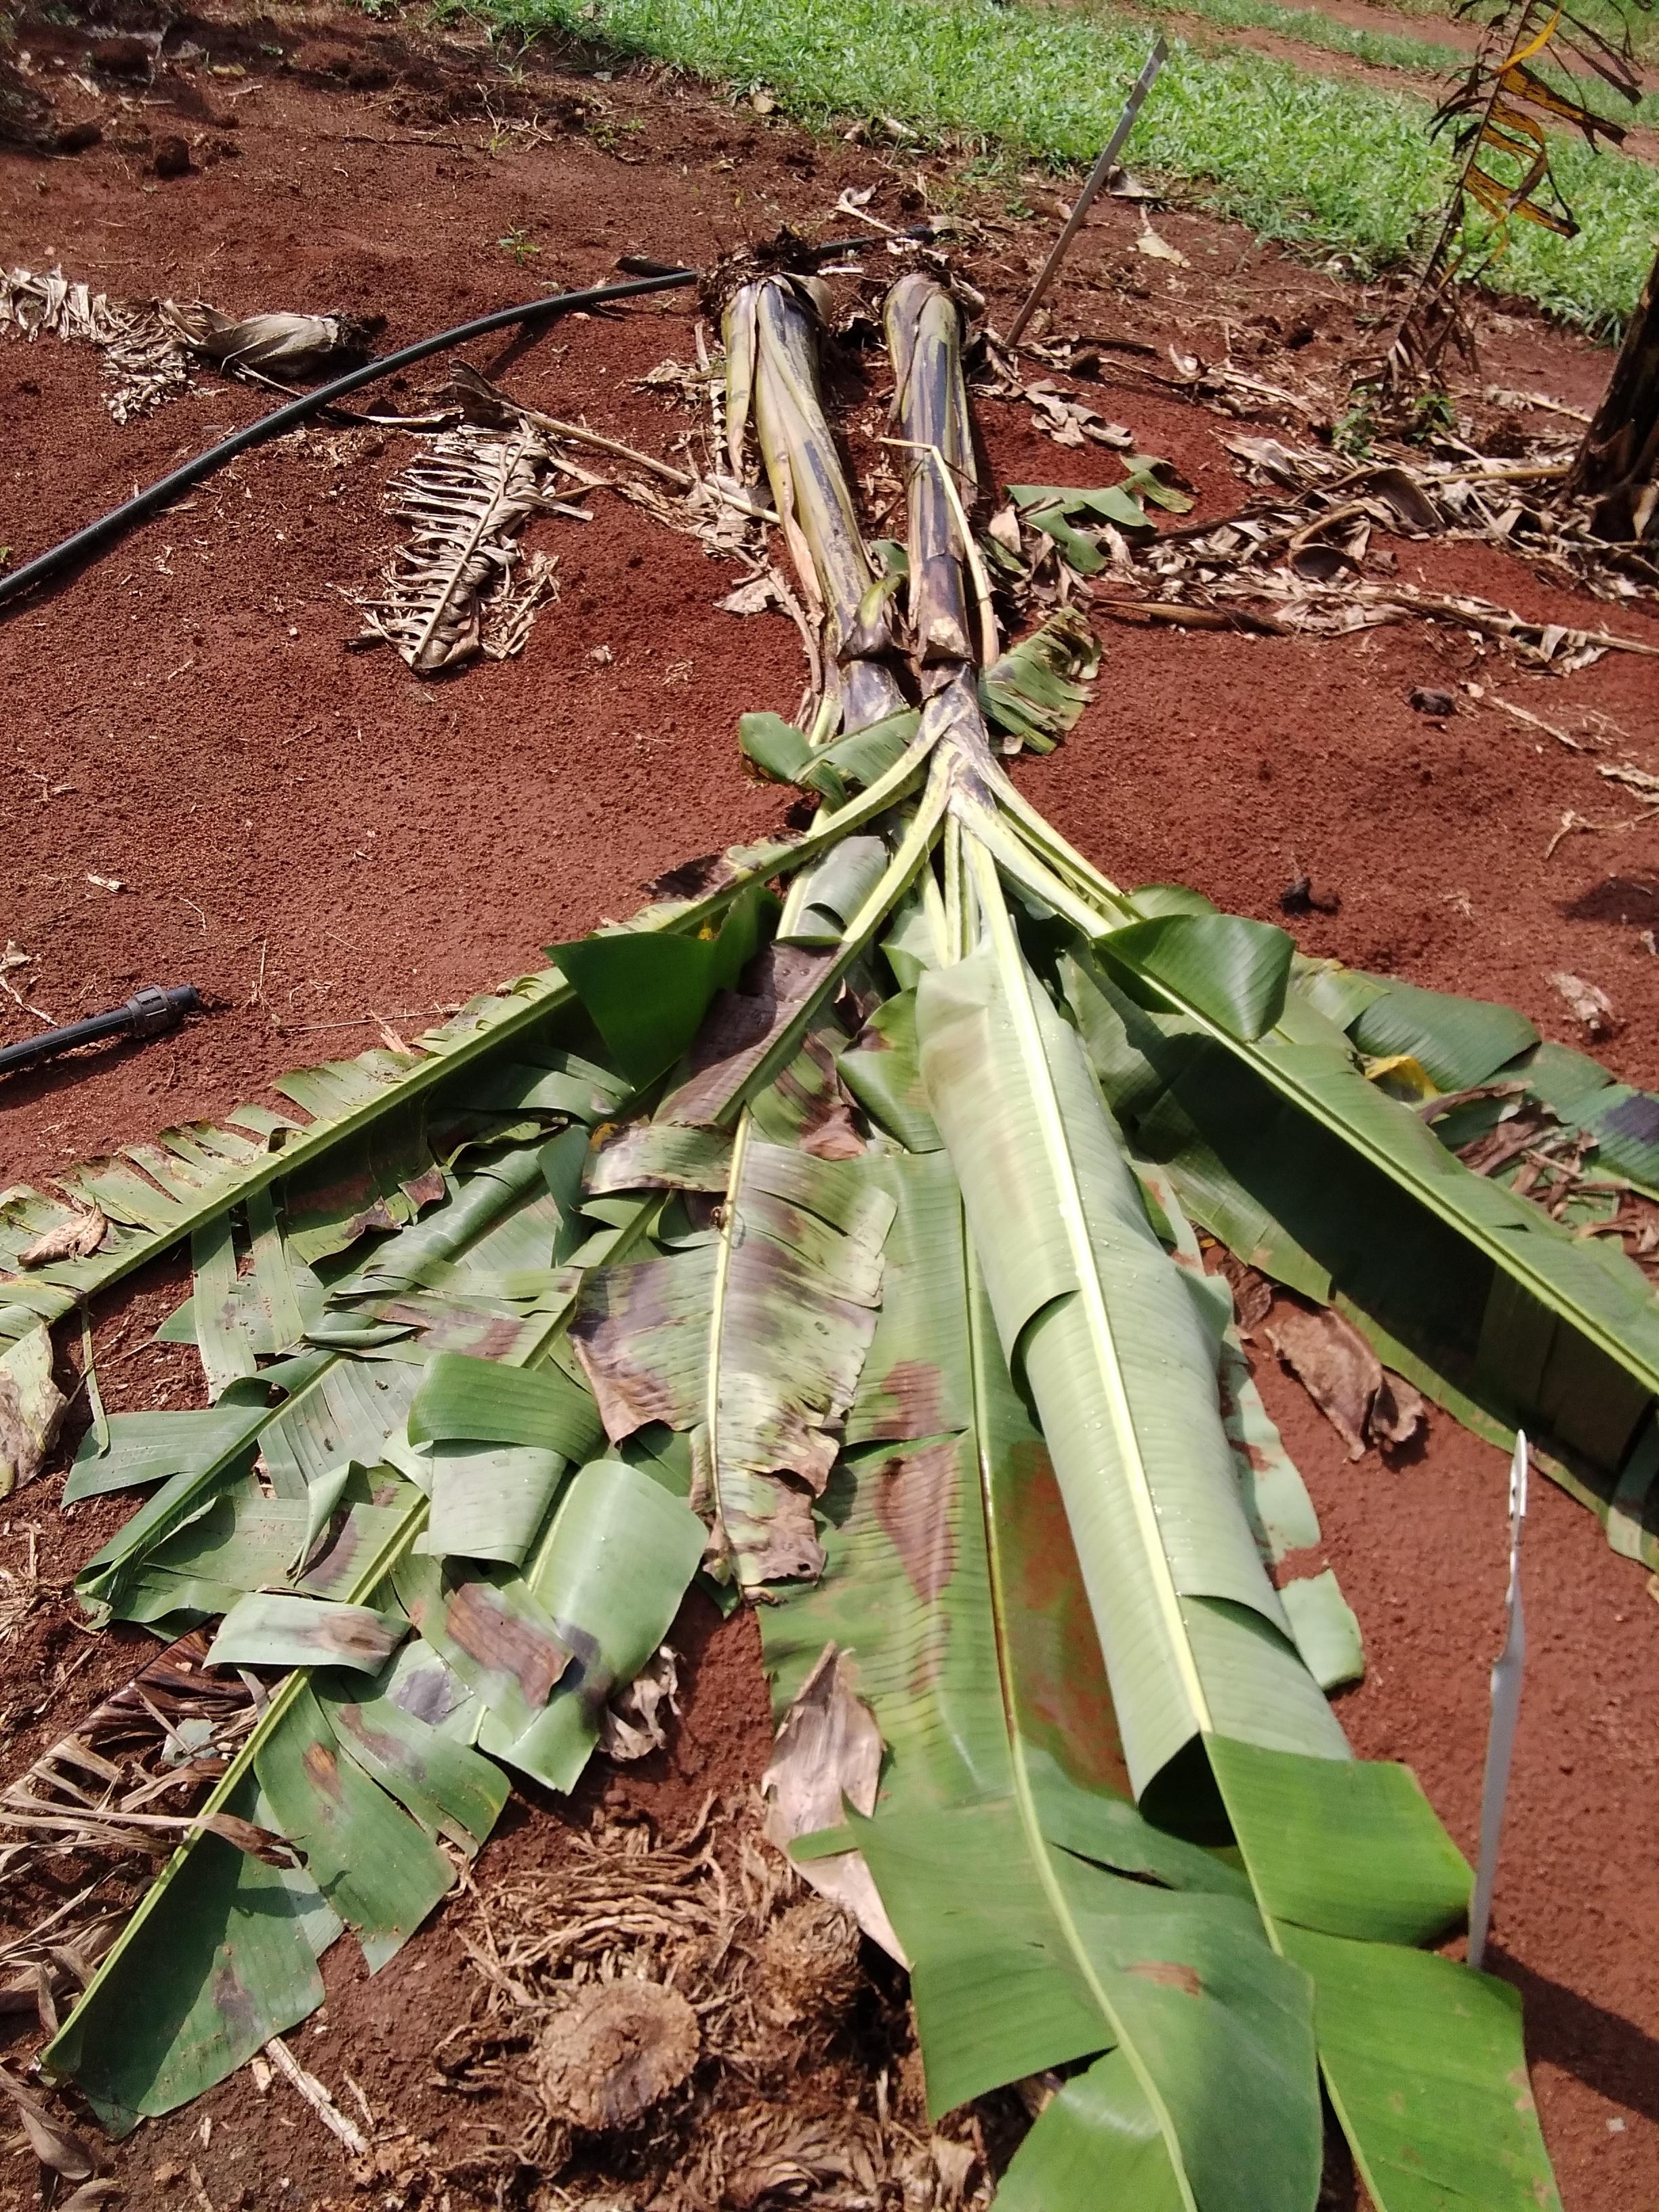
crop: banana
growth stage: vegetative
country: Tanzania
